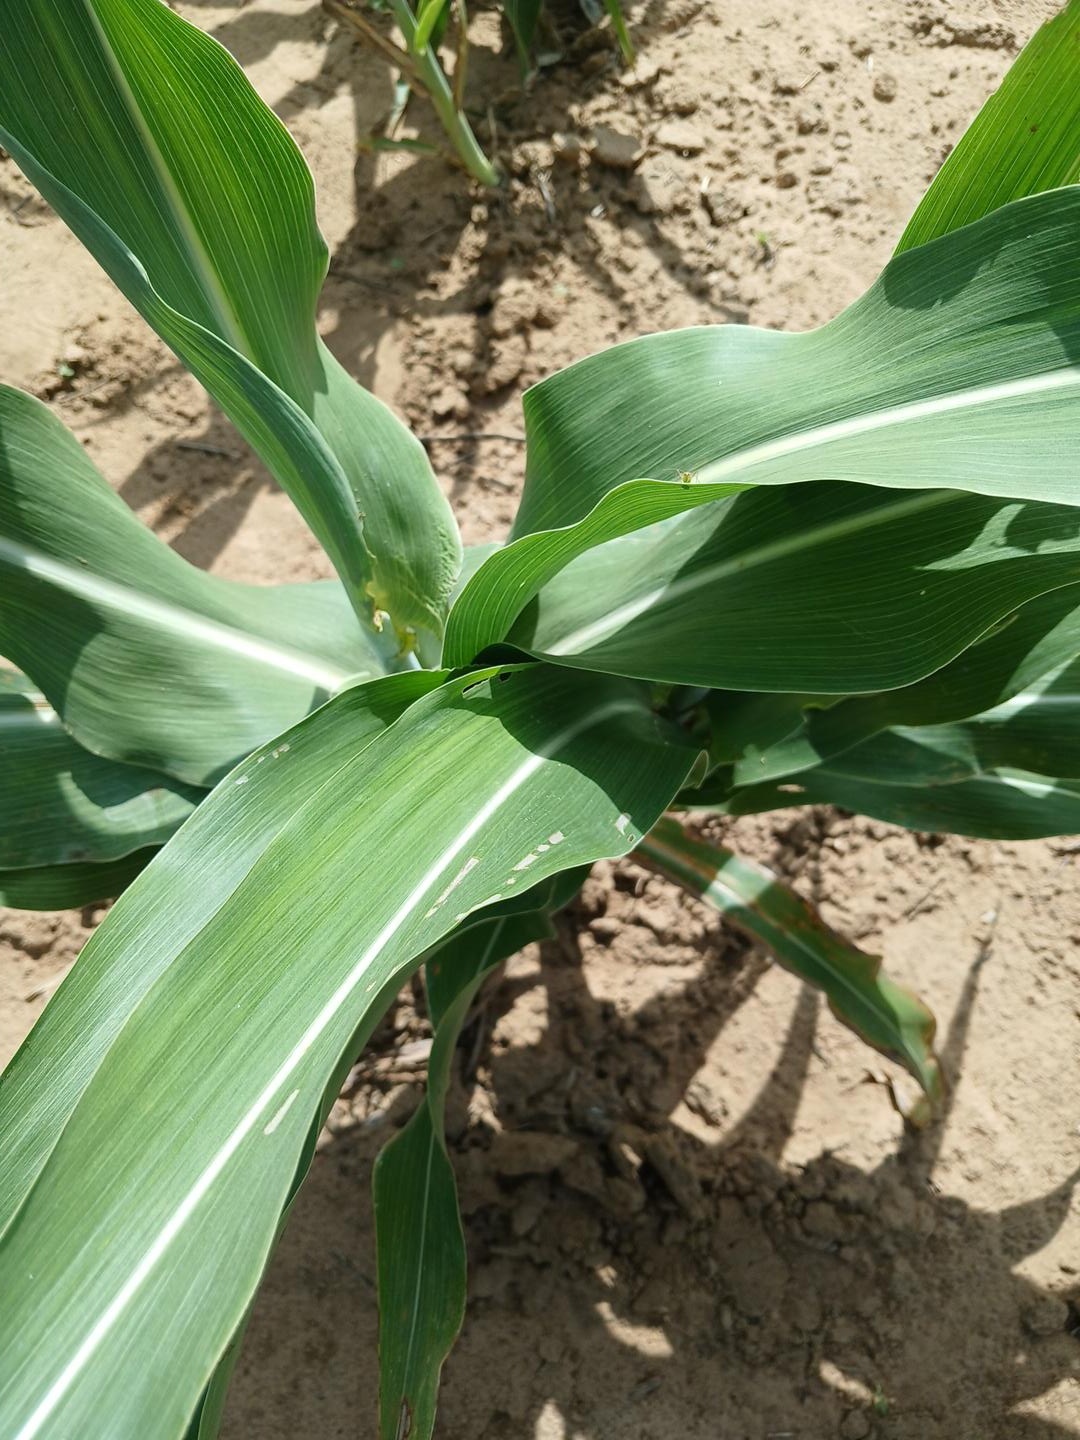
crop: sorghum
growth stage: vegetative
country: Senegal
